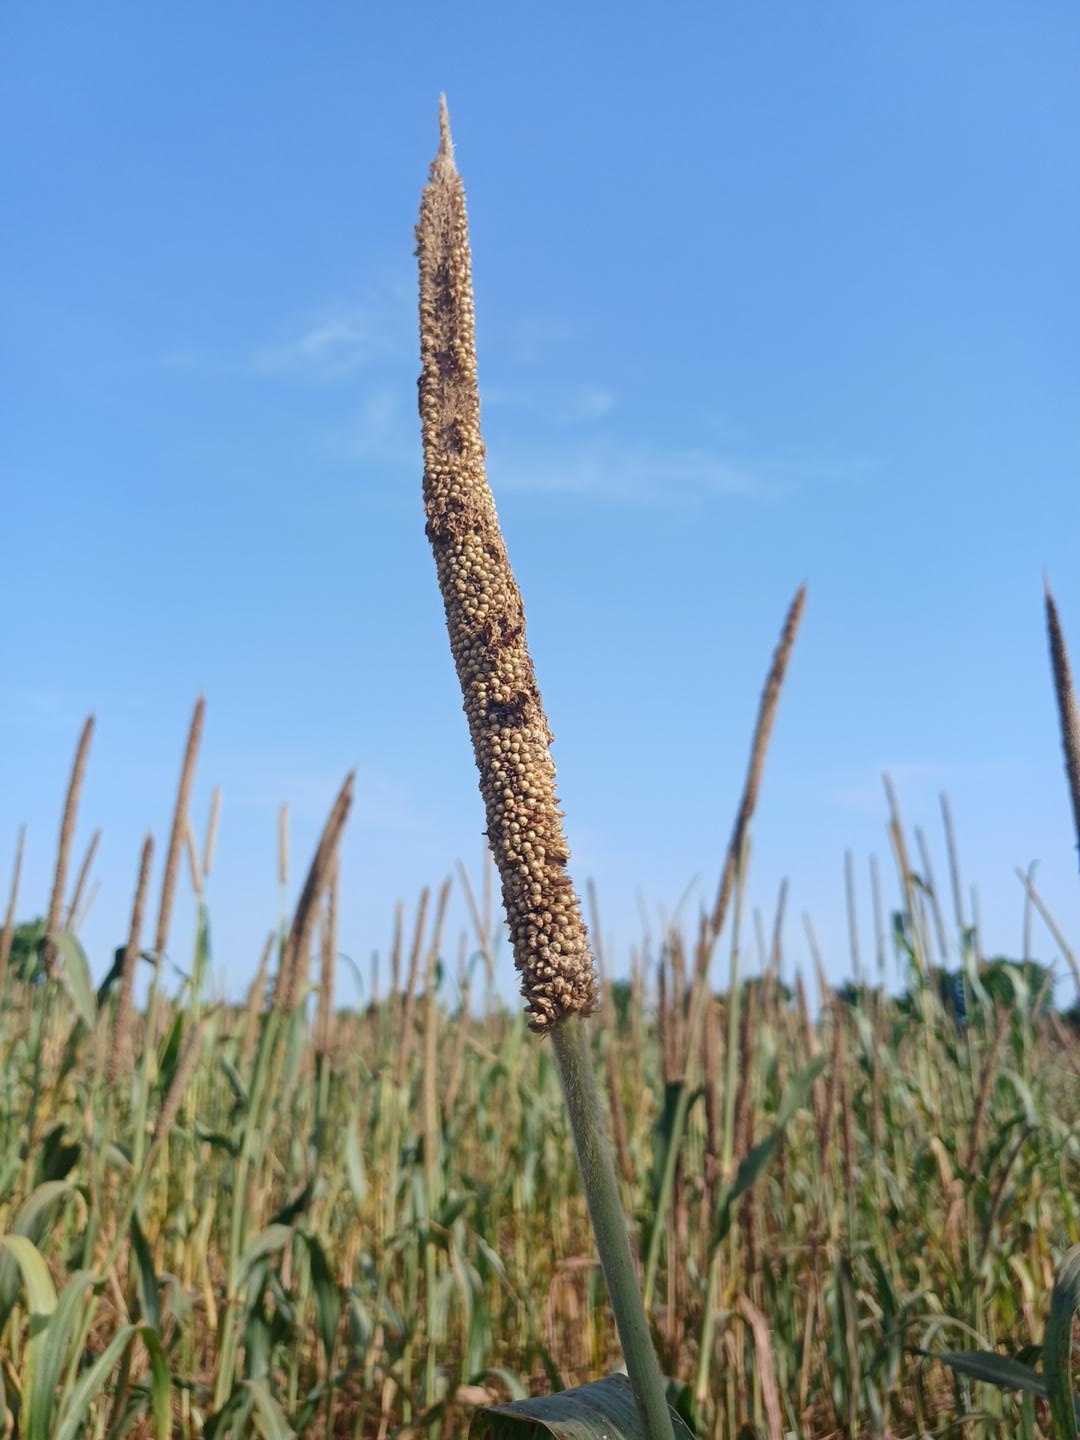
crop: pearl millet
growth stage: maturity
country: Senegal
